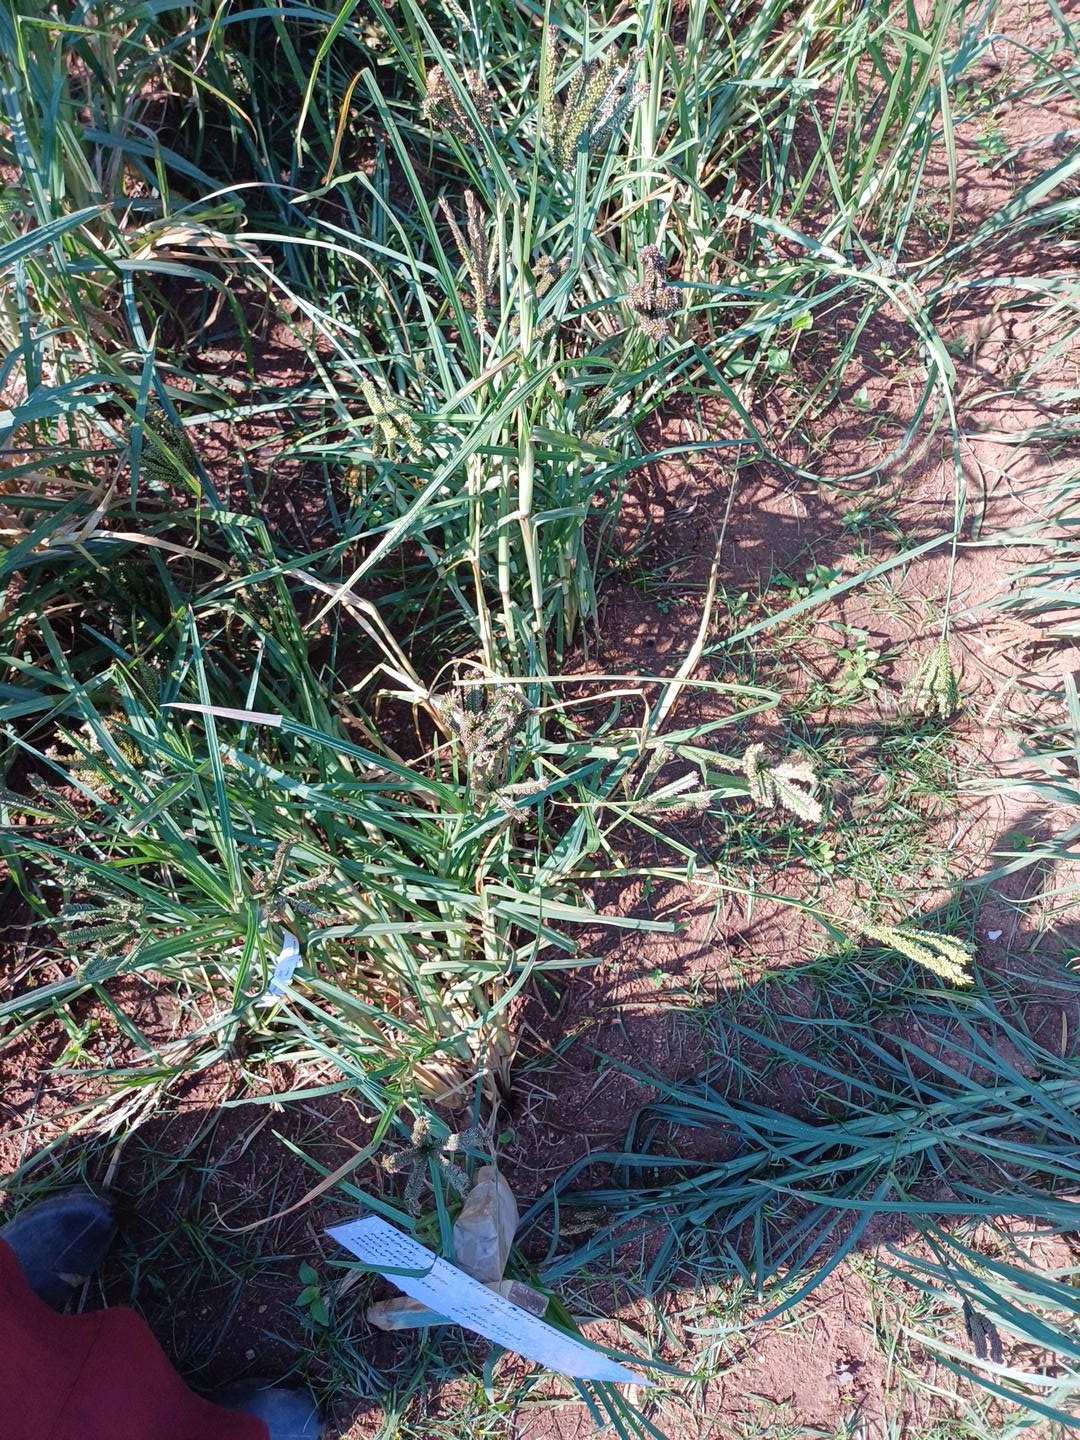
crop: finger millet
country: Kenya
